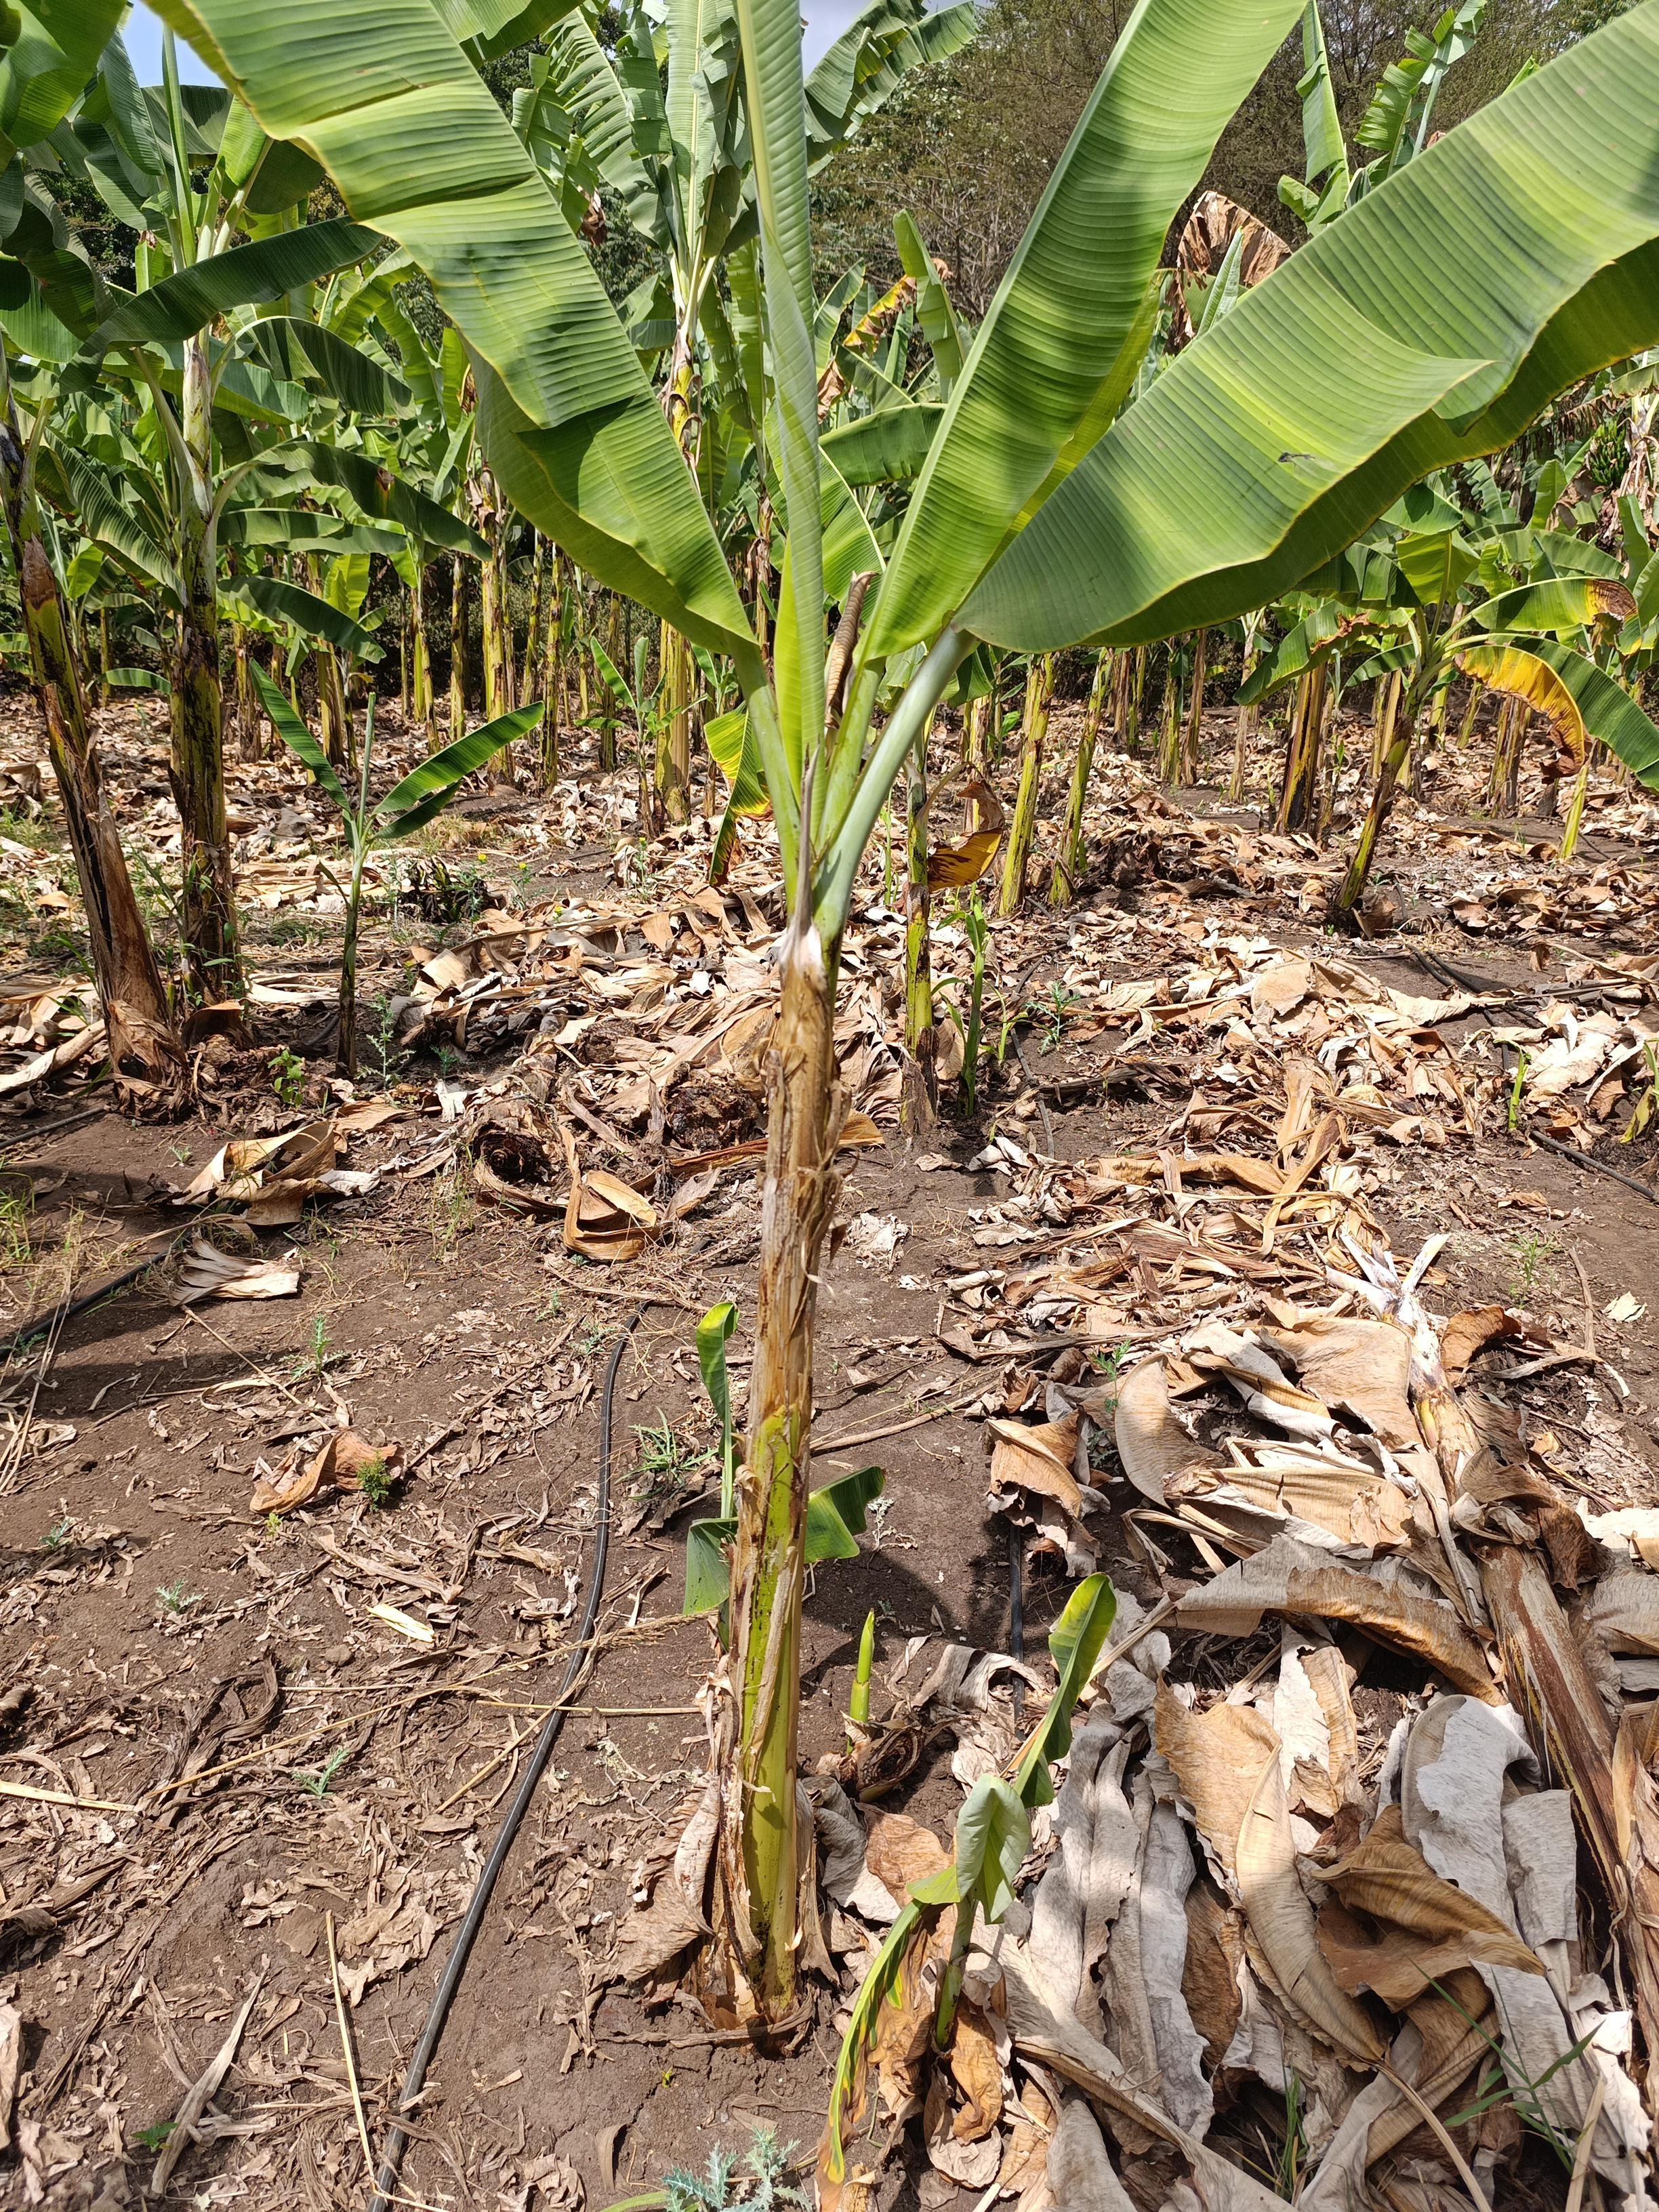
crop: banana
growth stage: vegetative
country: Tanzania
